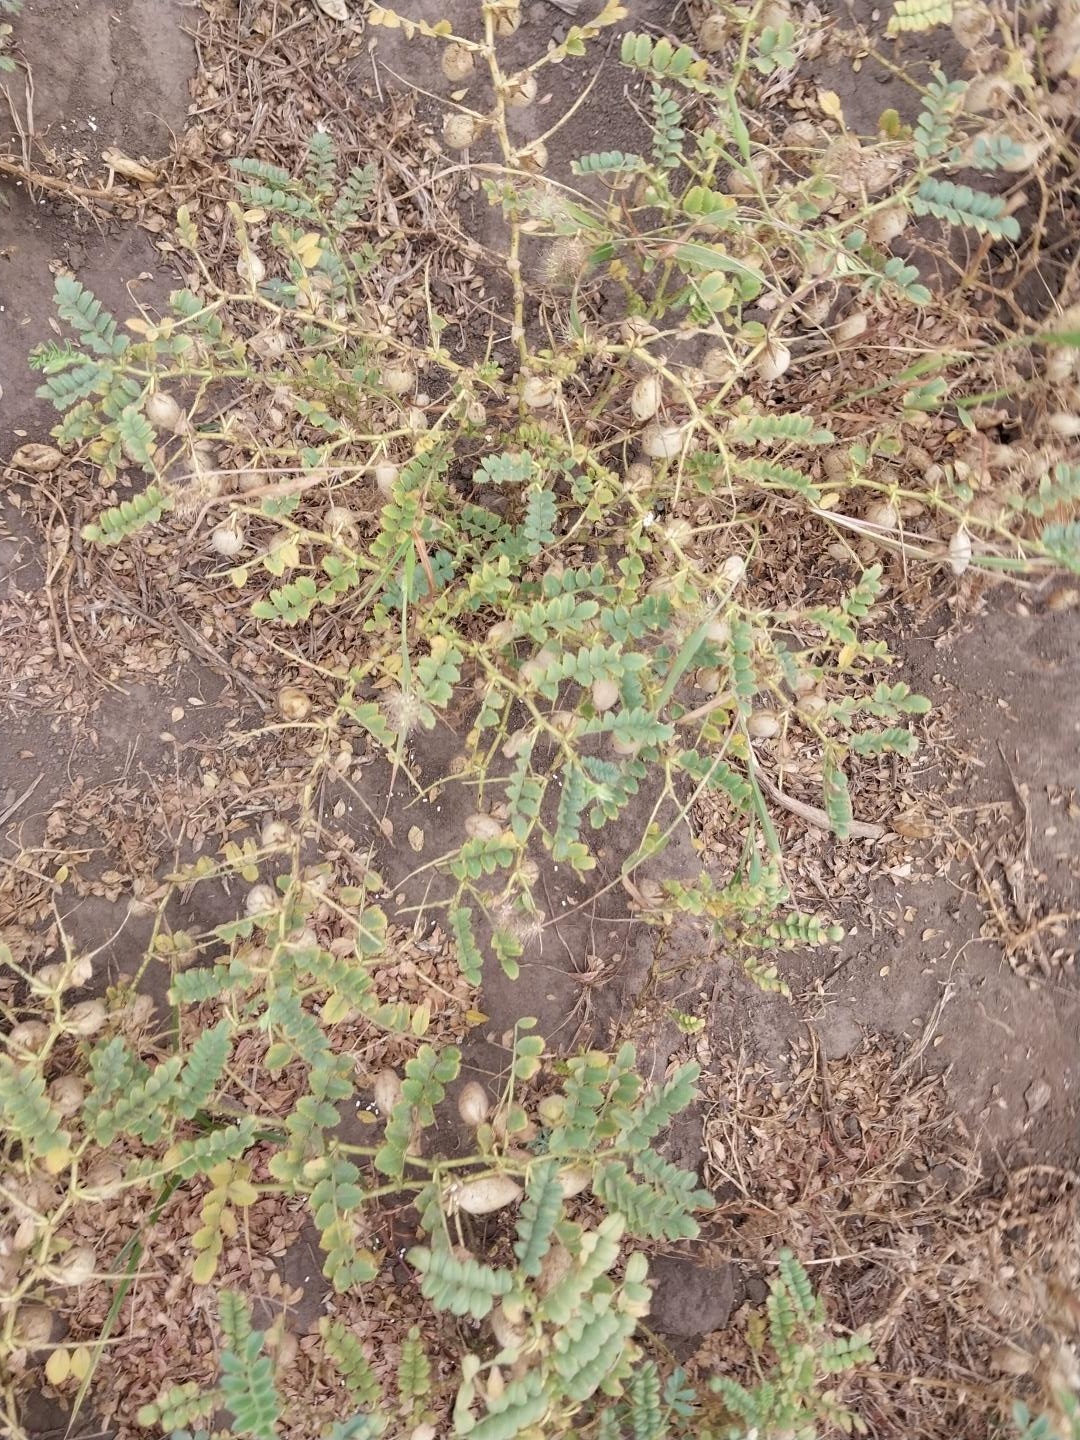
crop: chickpea
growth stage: development pod
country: Tanzania
